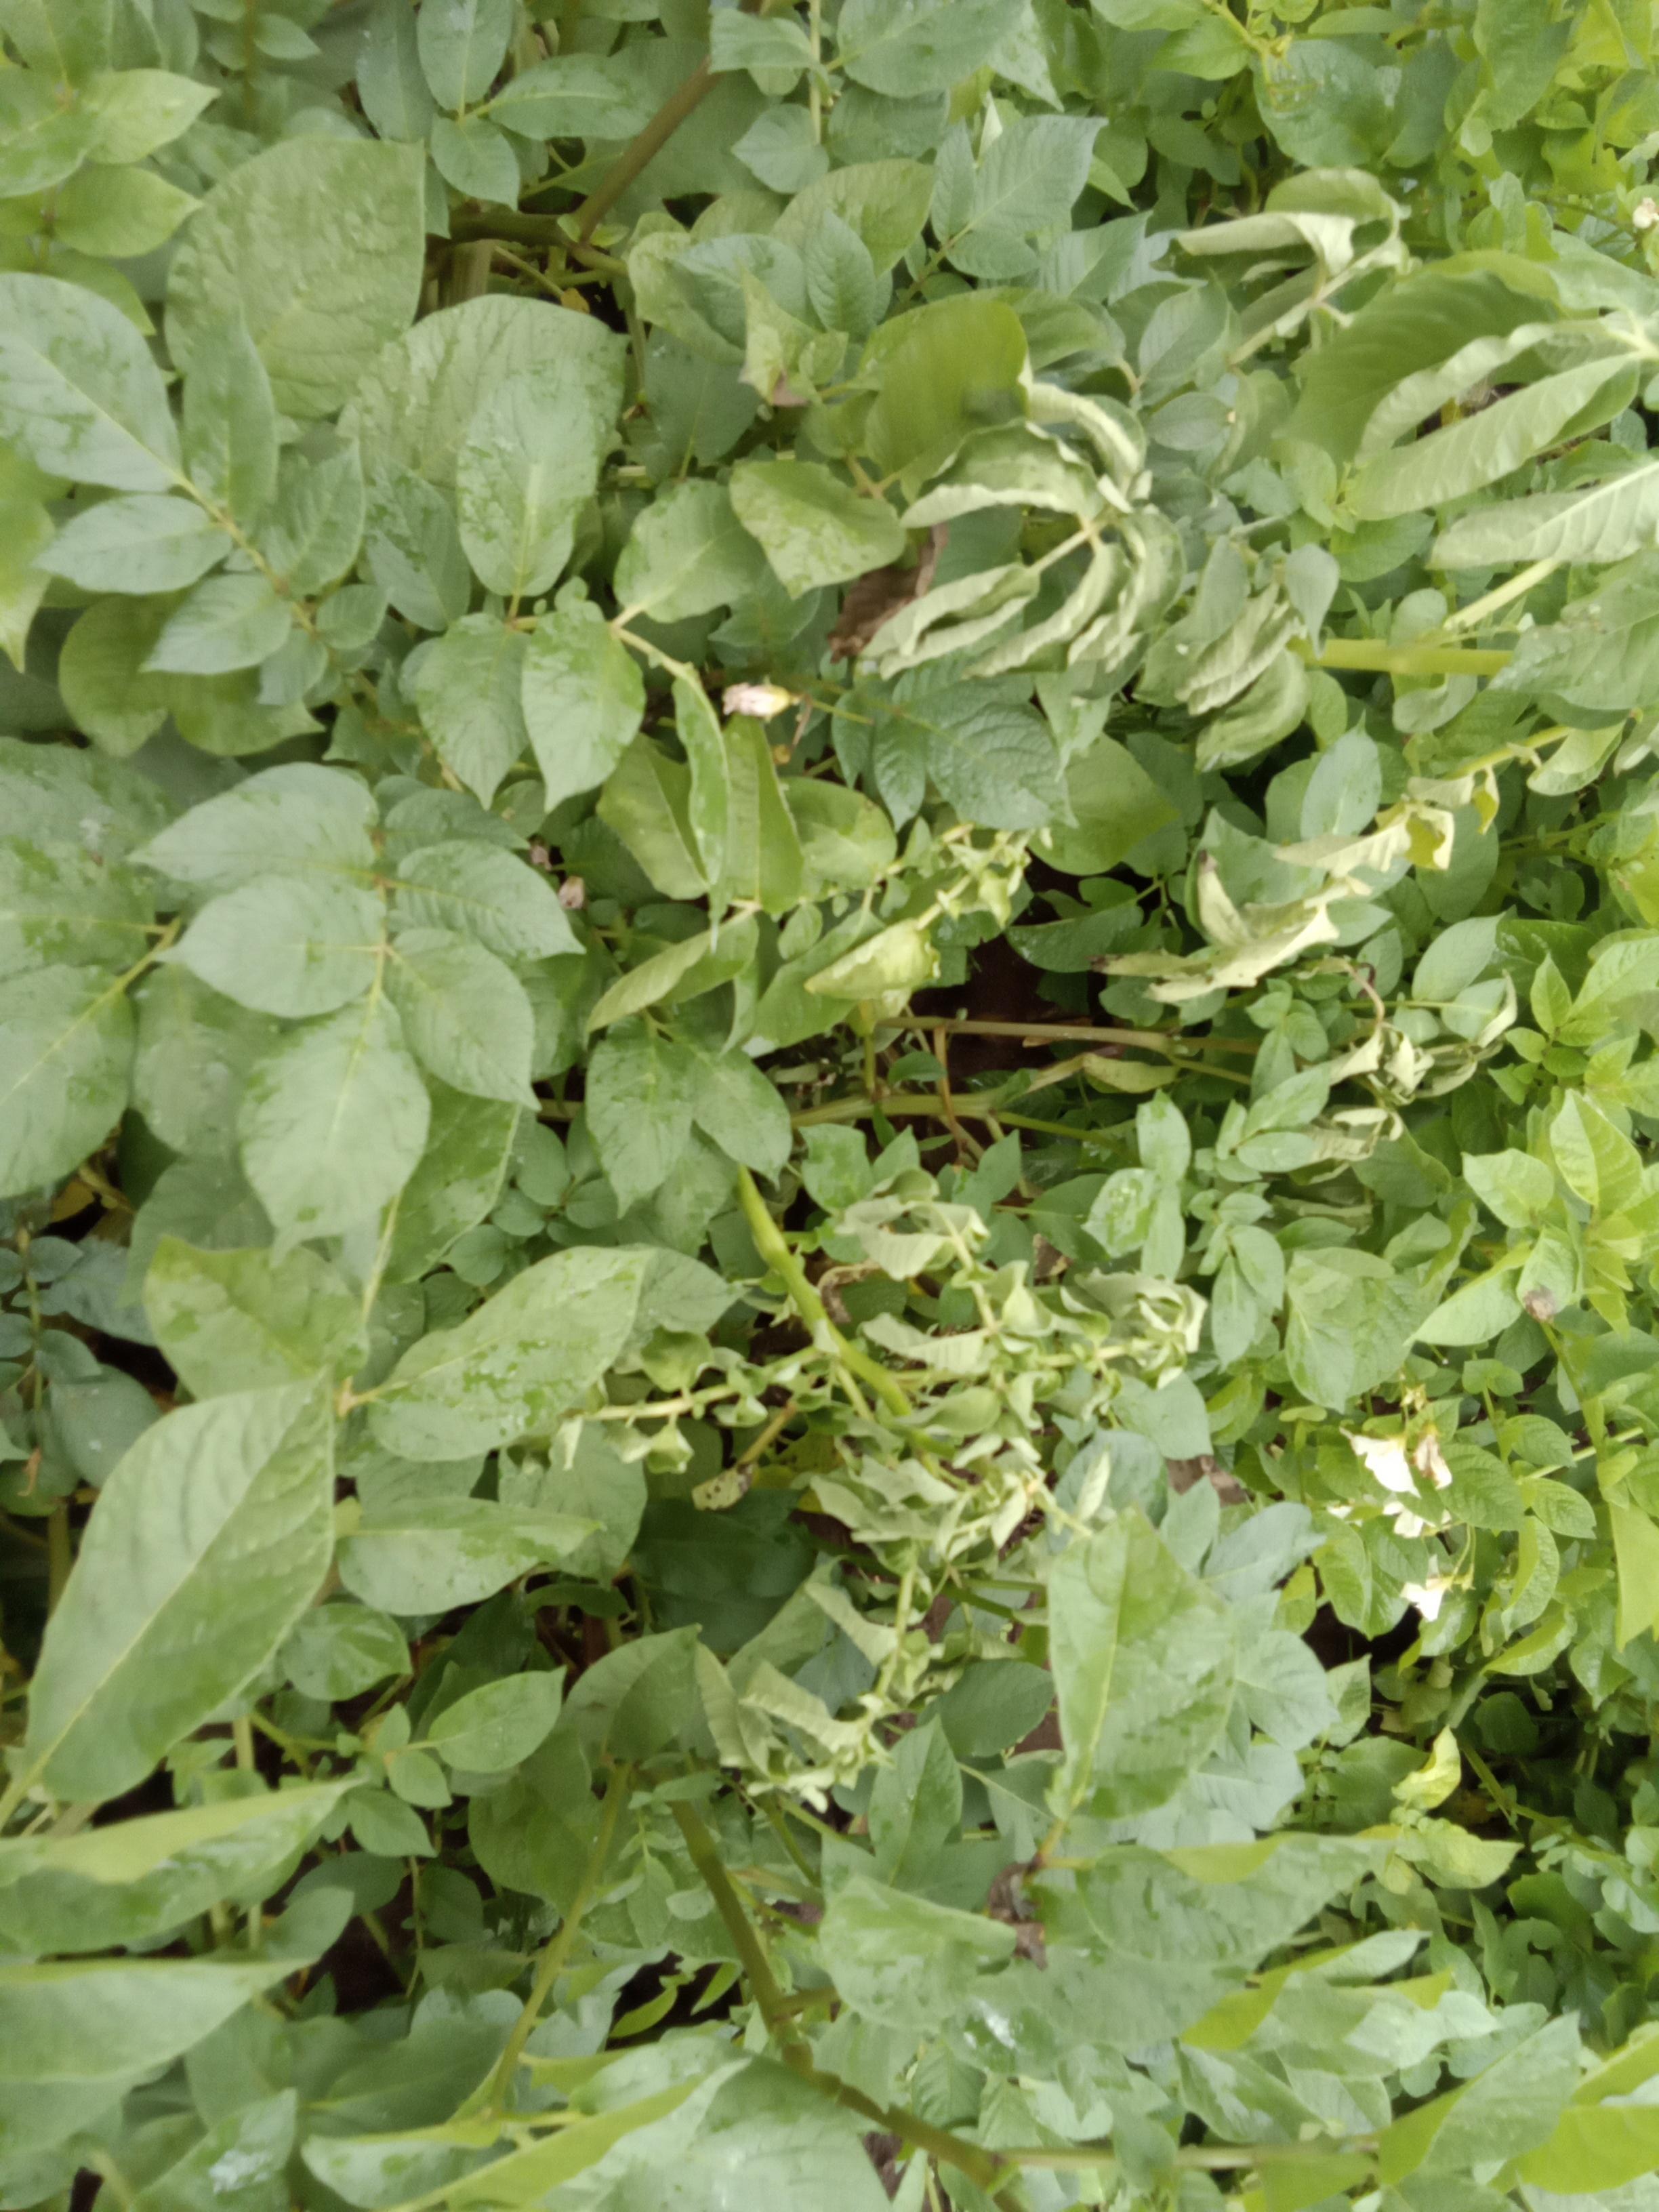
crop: potato
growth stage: vegetative
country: Kenya
